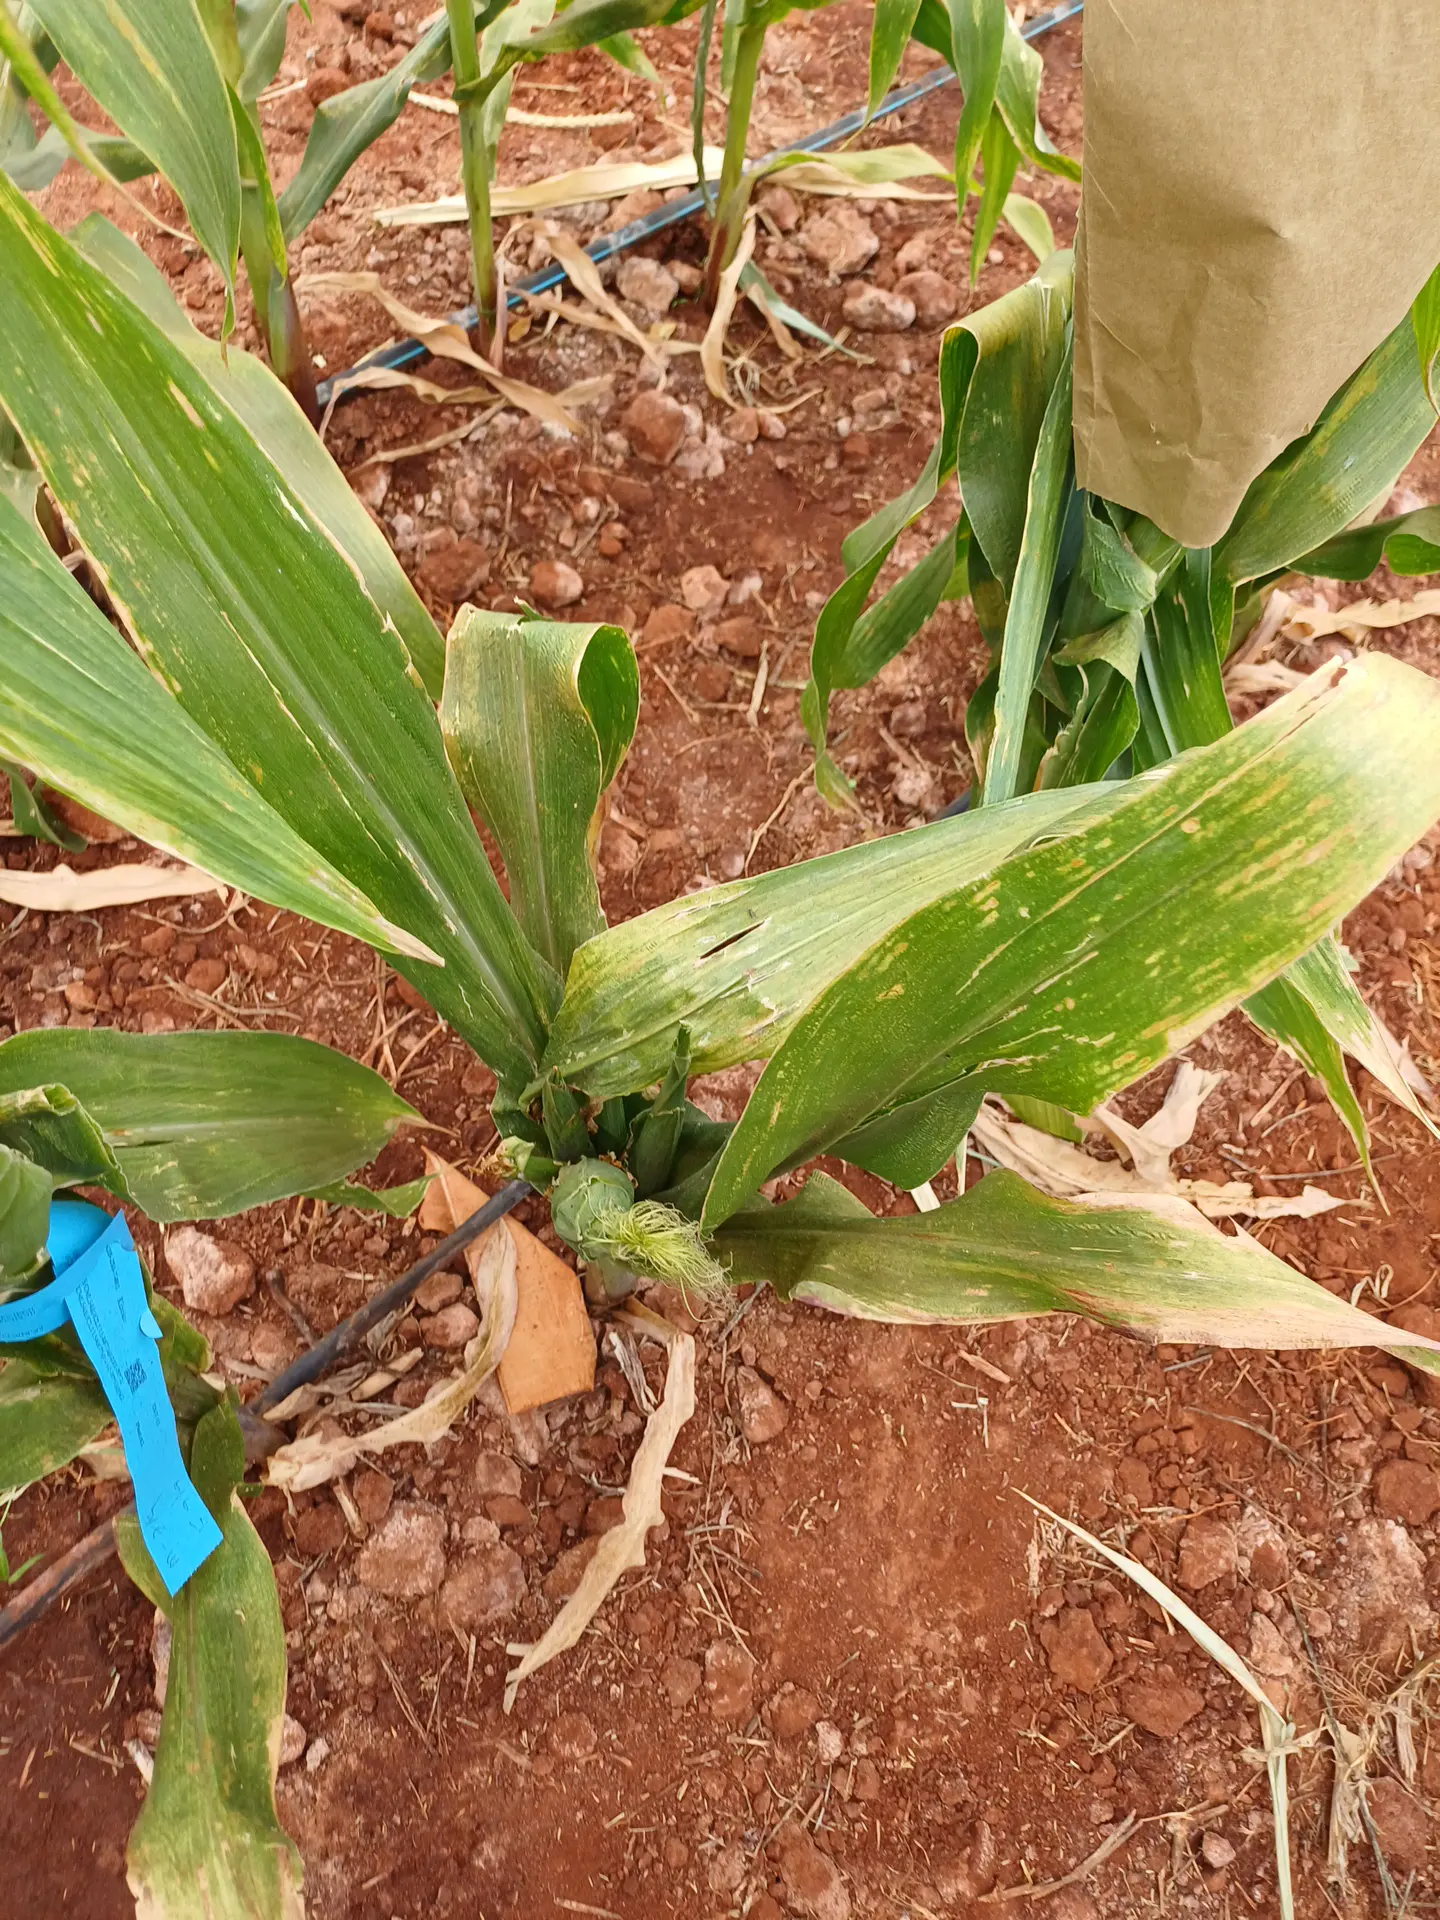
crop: maize
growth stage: flowering
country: Kenya
